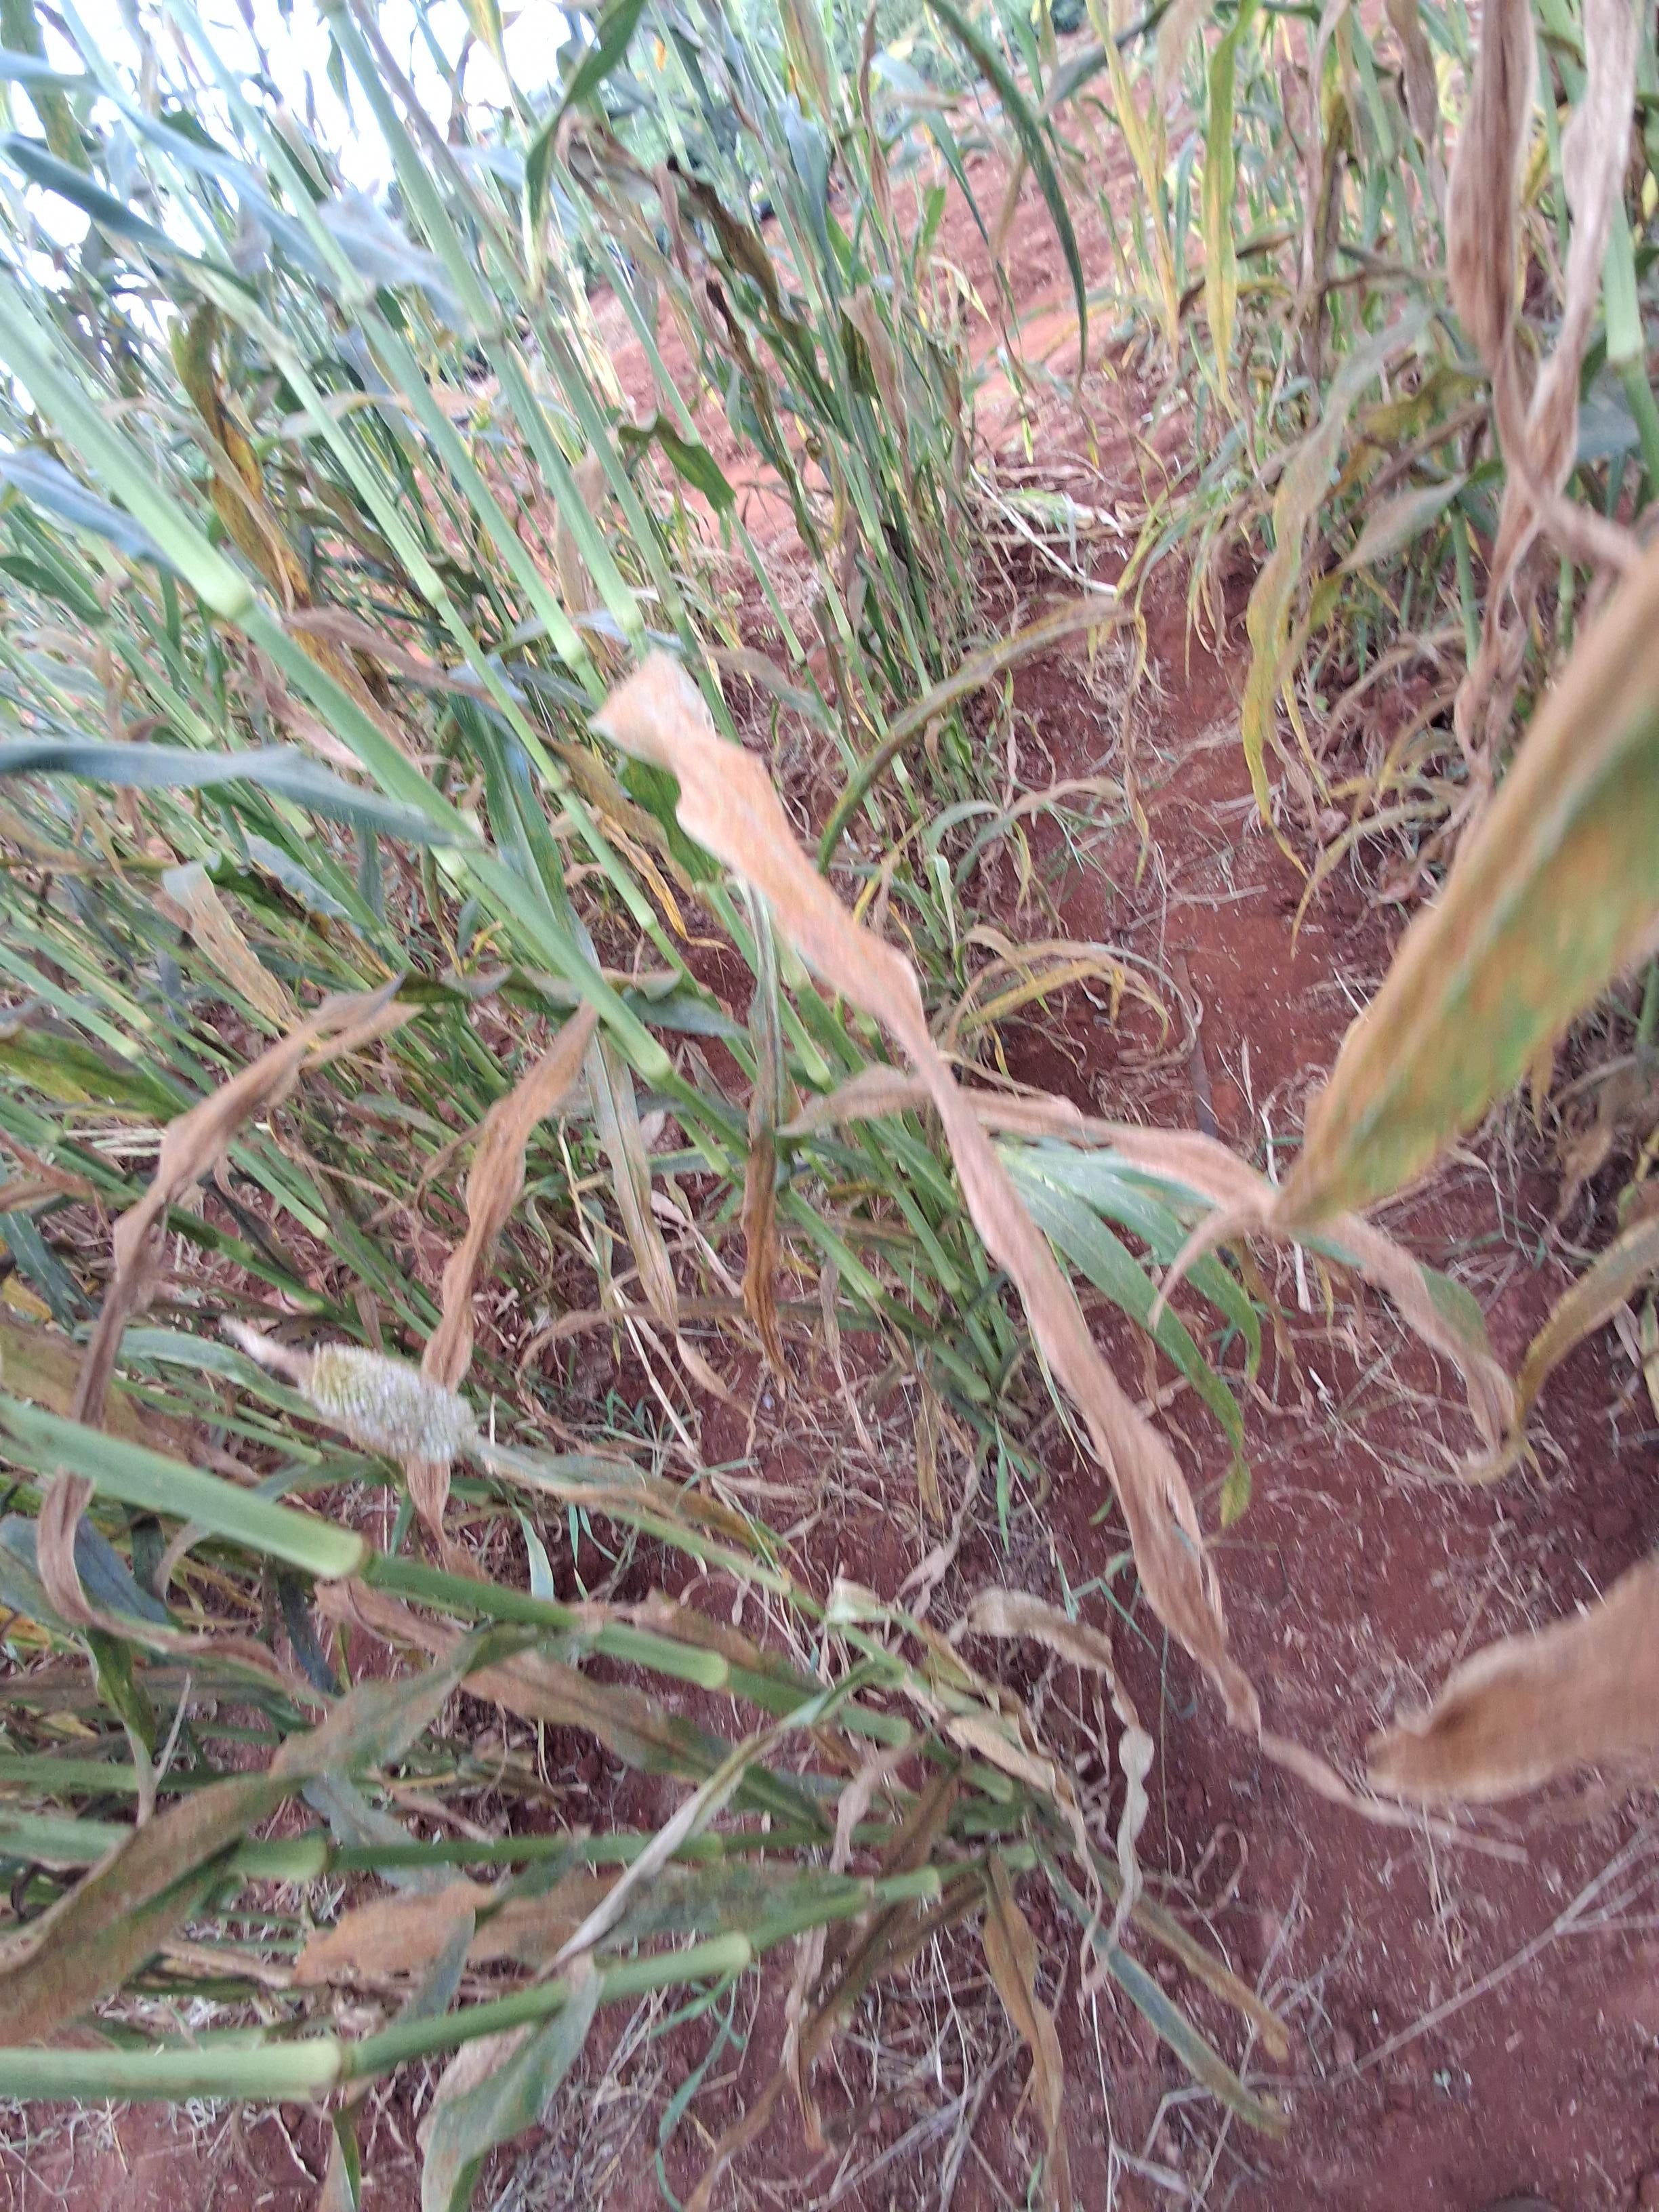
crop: pearl millet
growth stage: filling grain
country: Kenya
